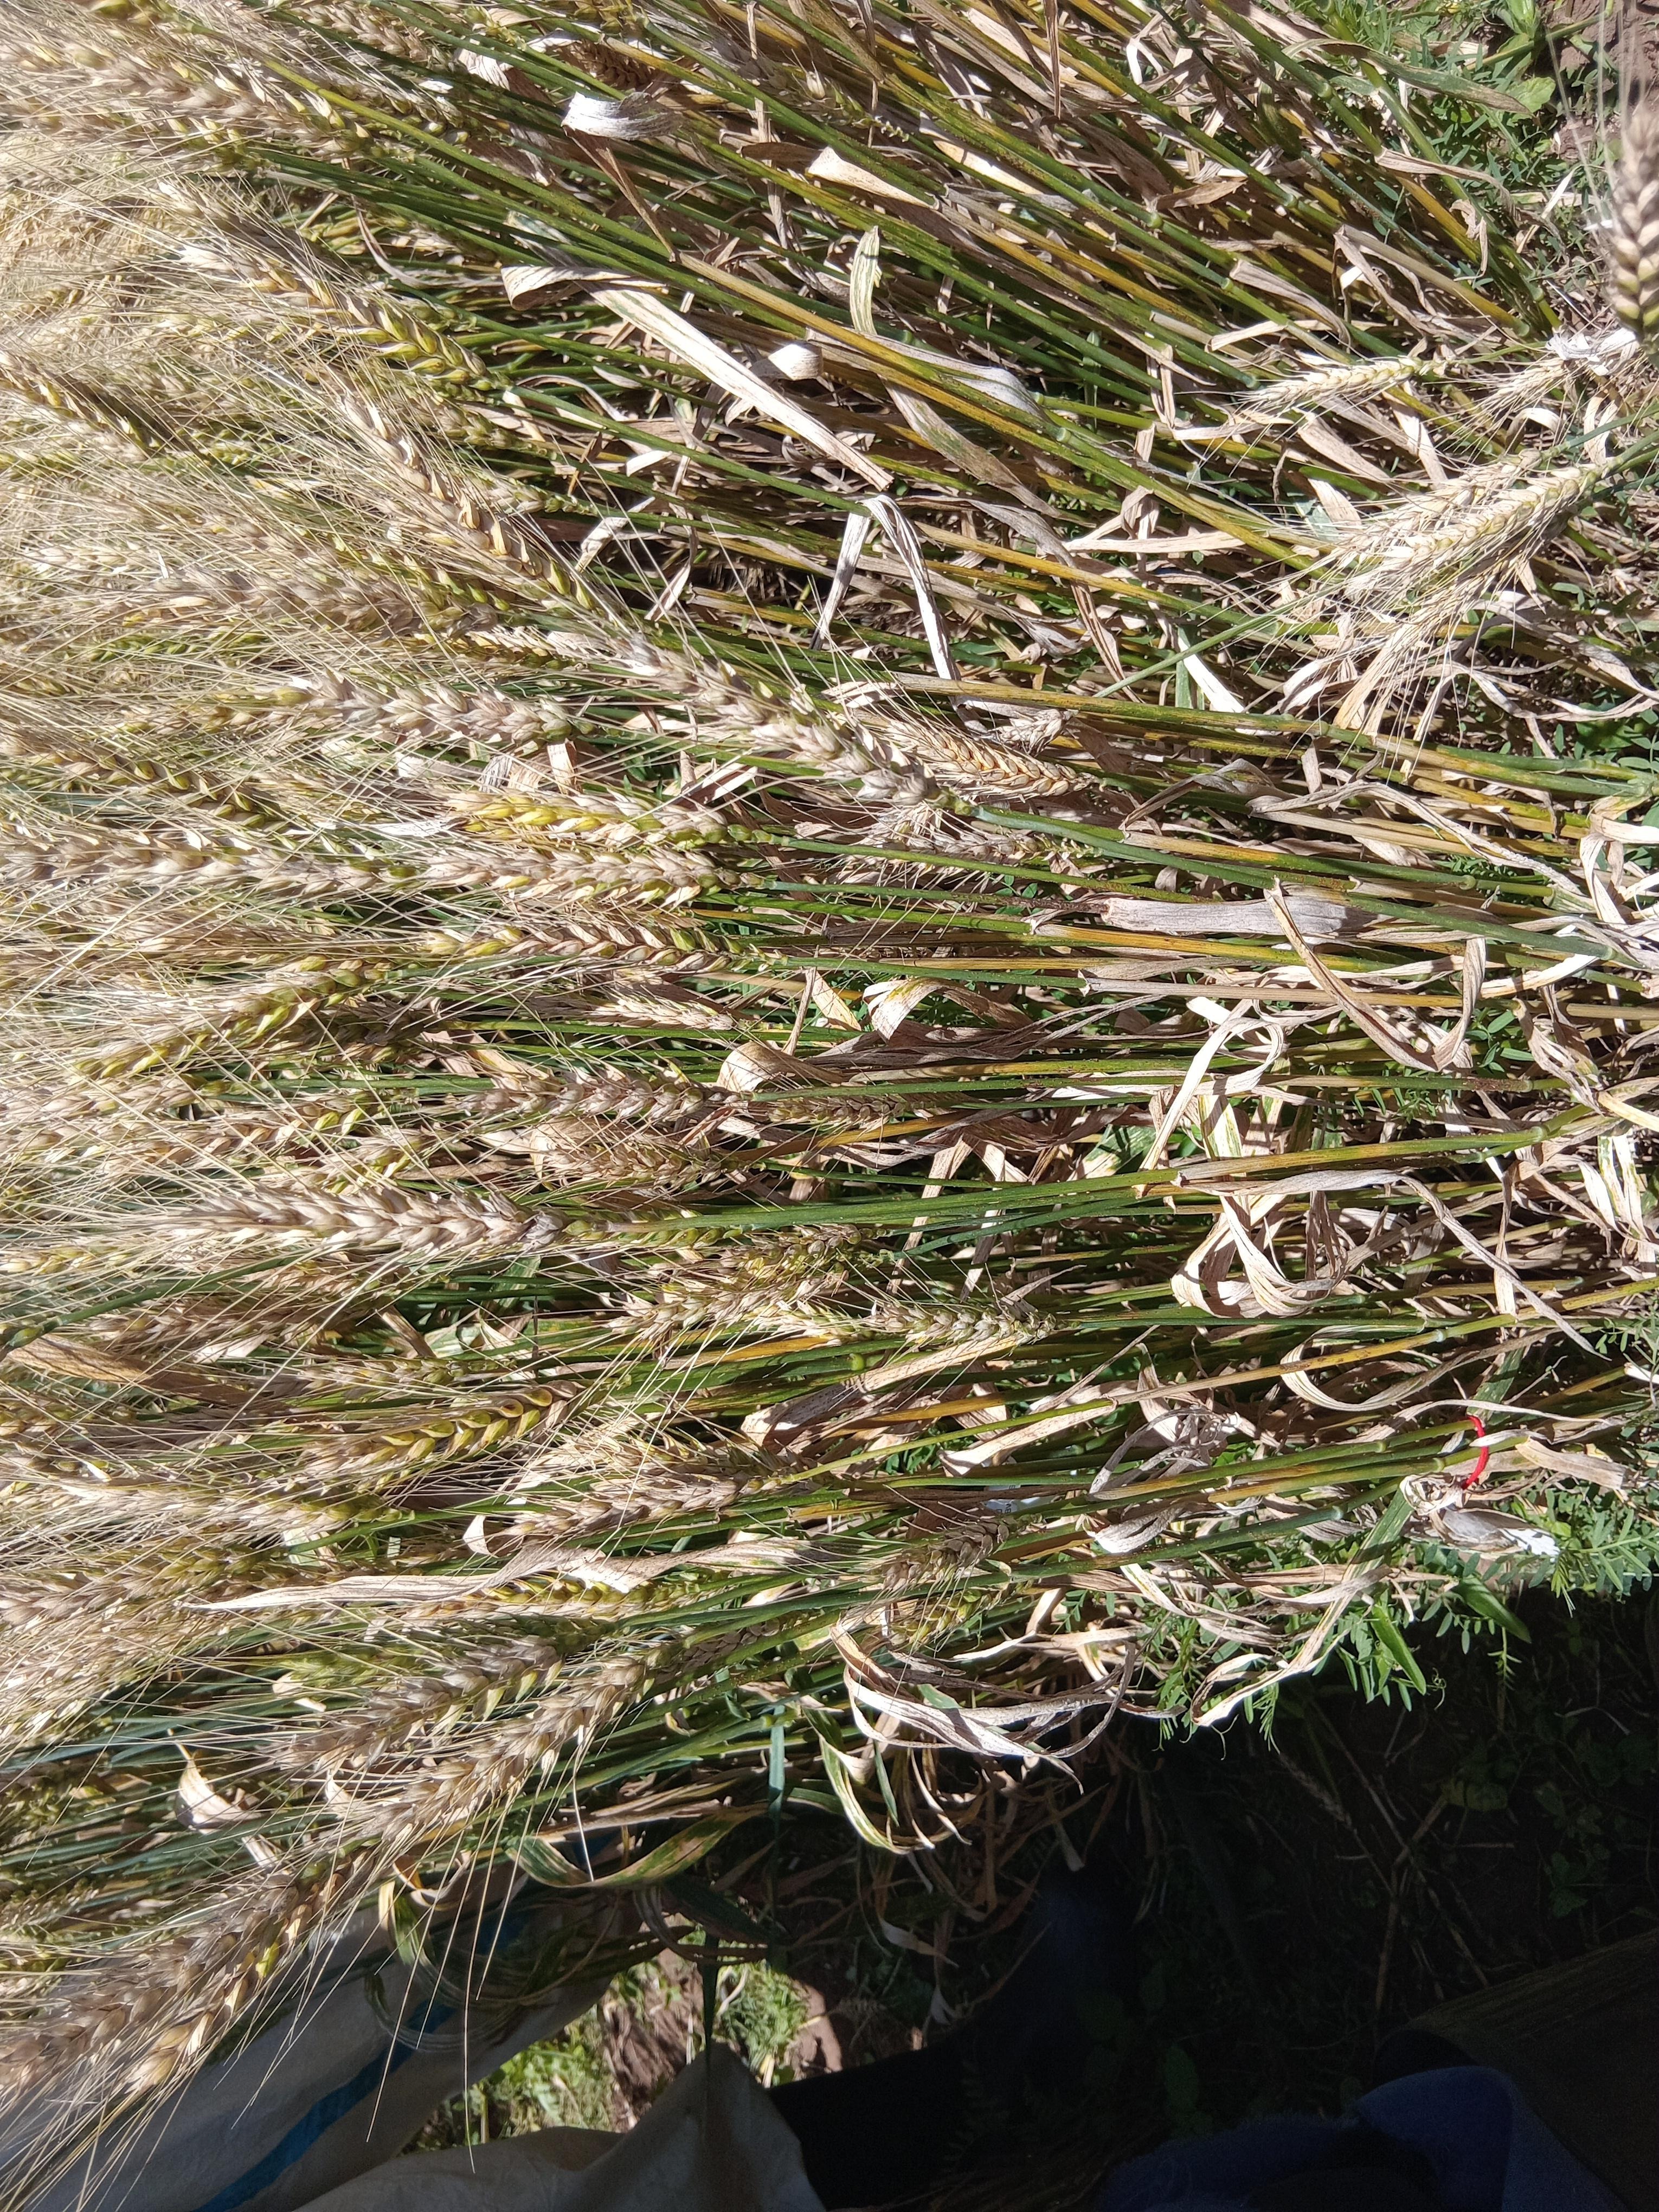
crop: wheat
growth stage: maturity
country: Kenya
